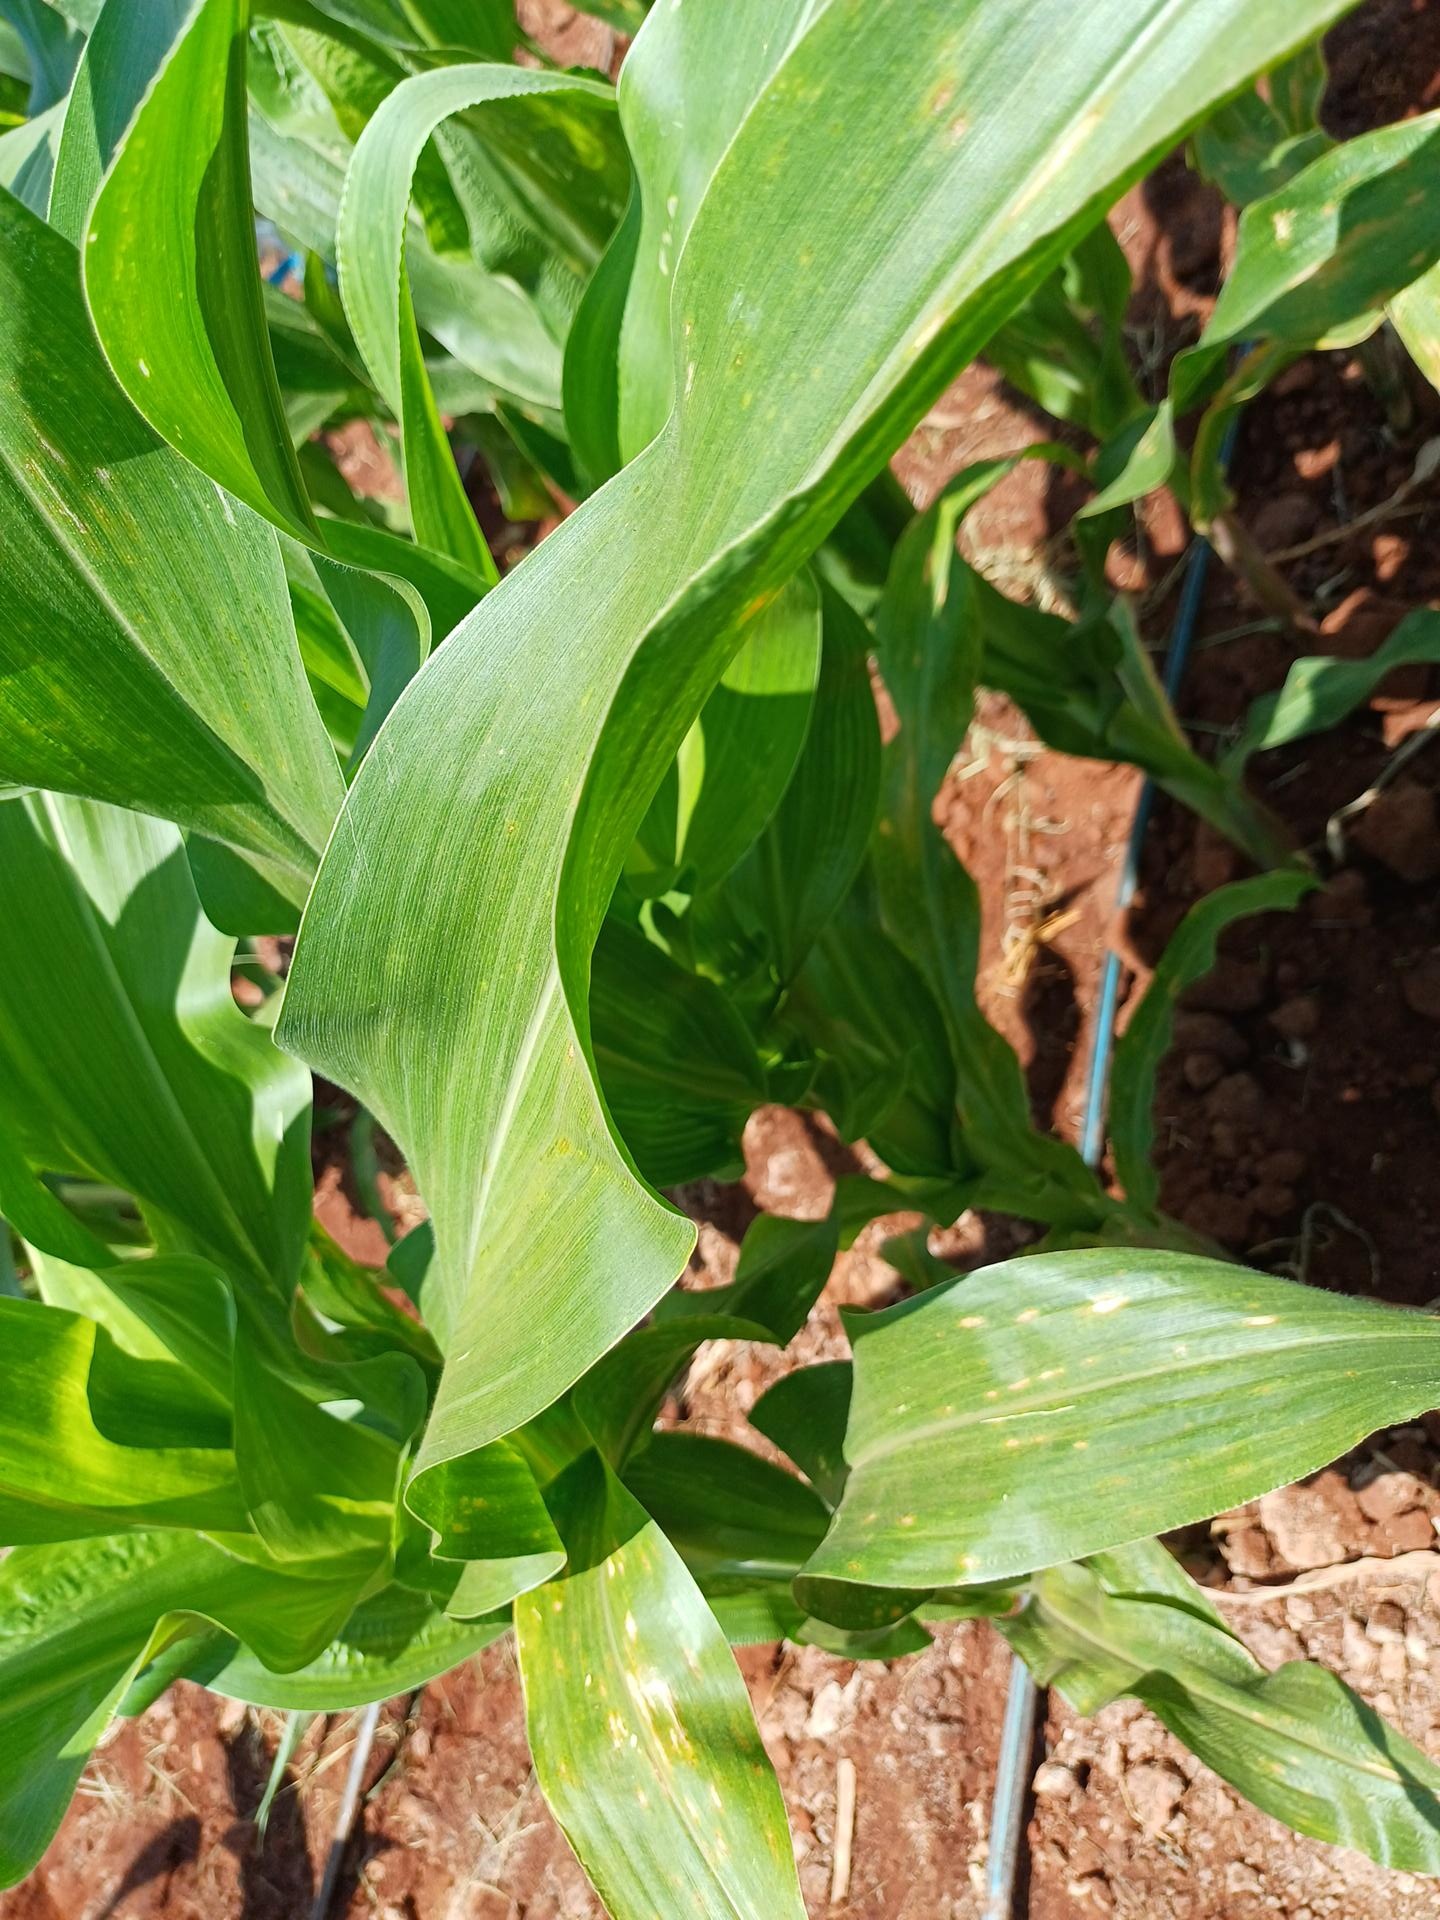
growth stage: vegetative
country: Kenya
